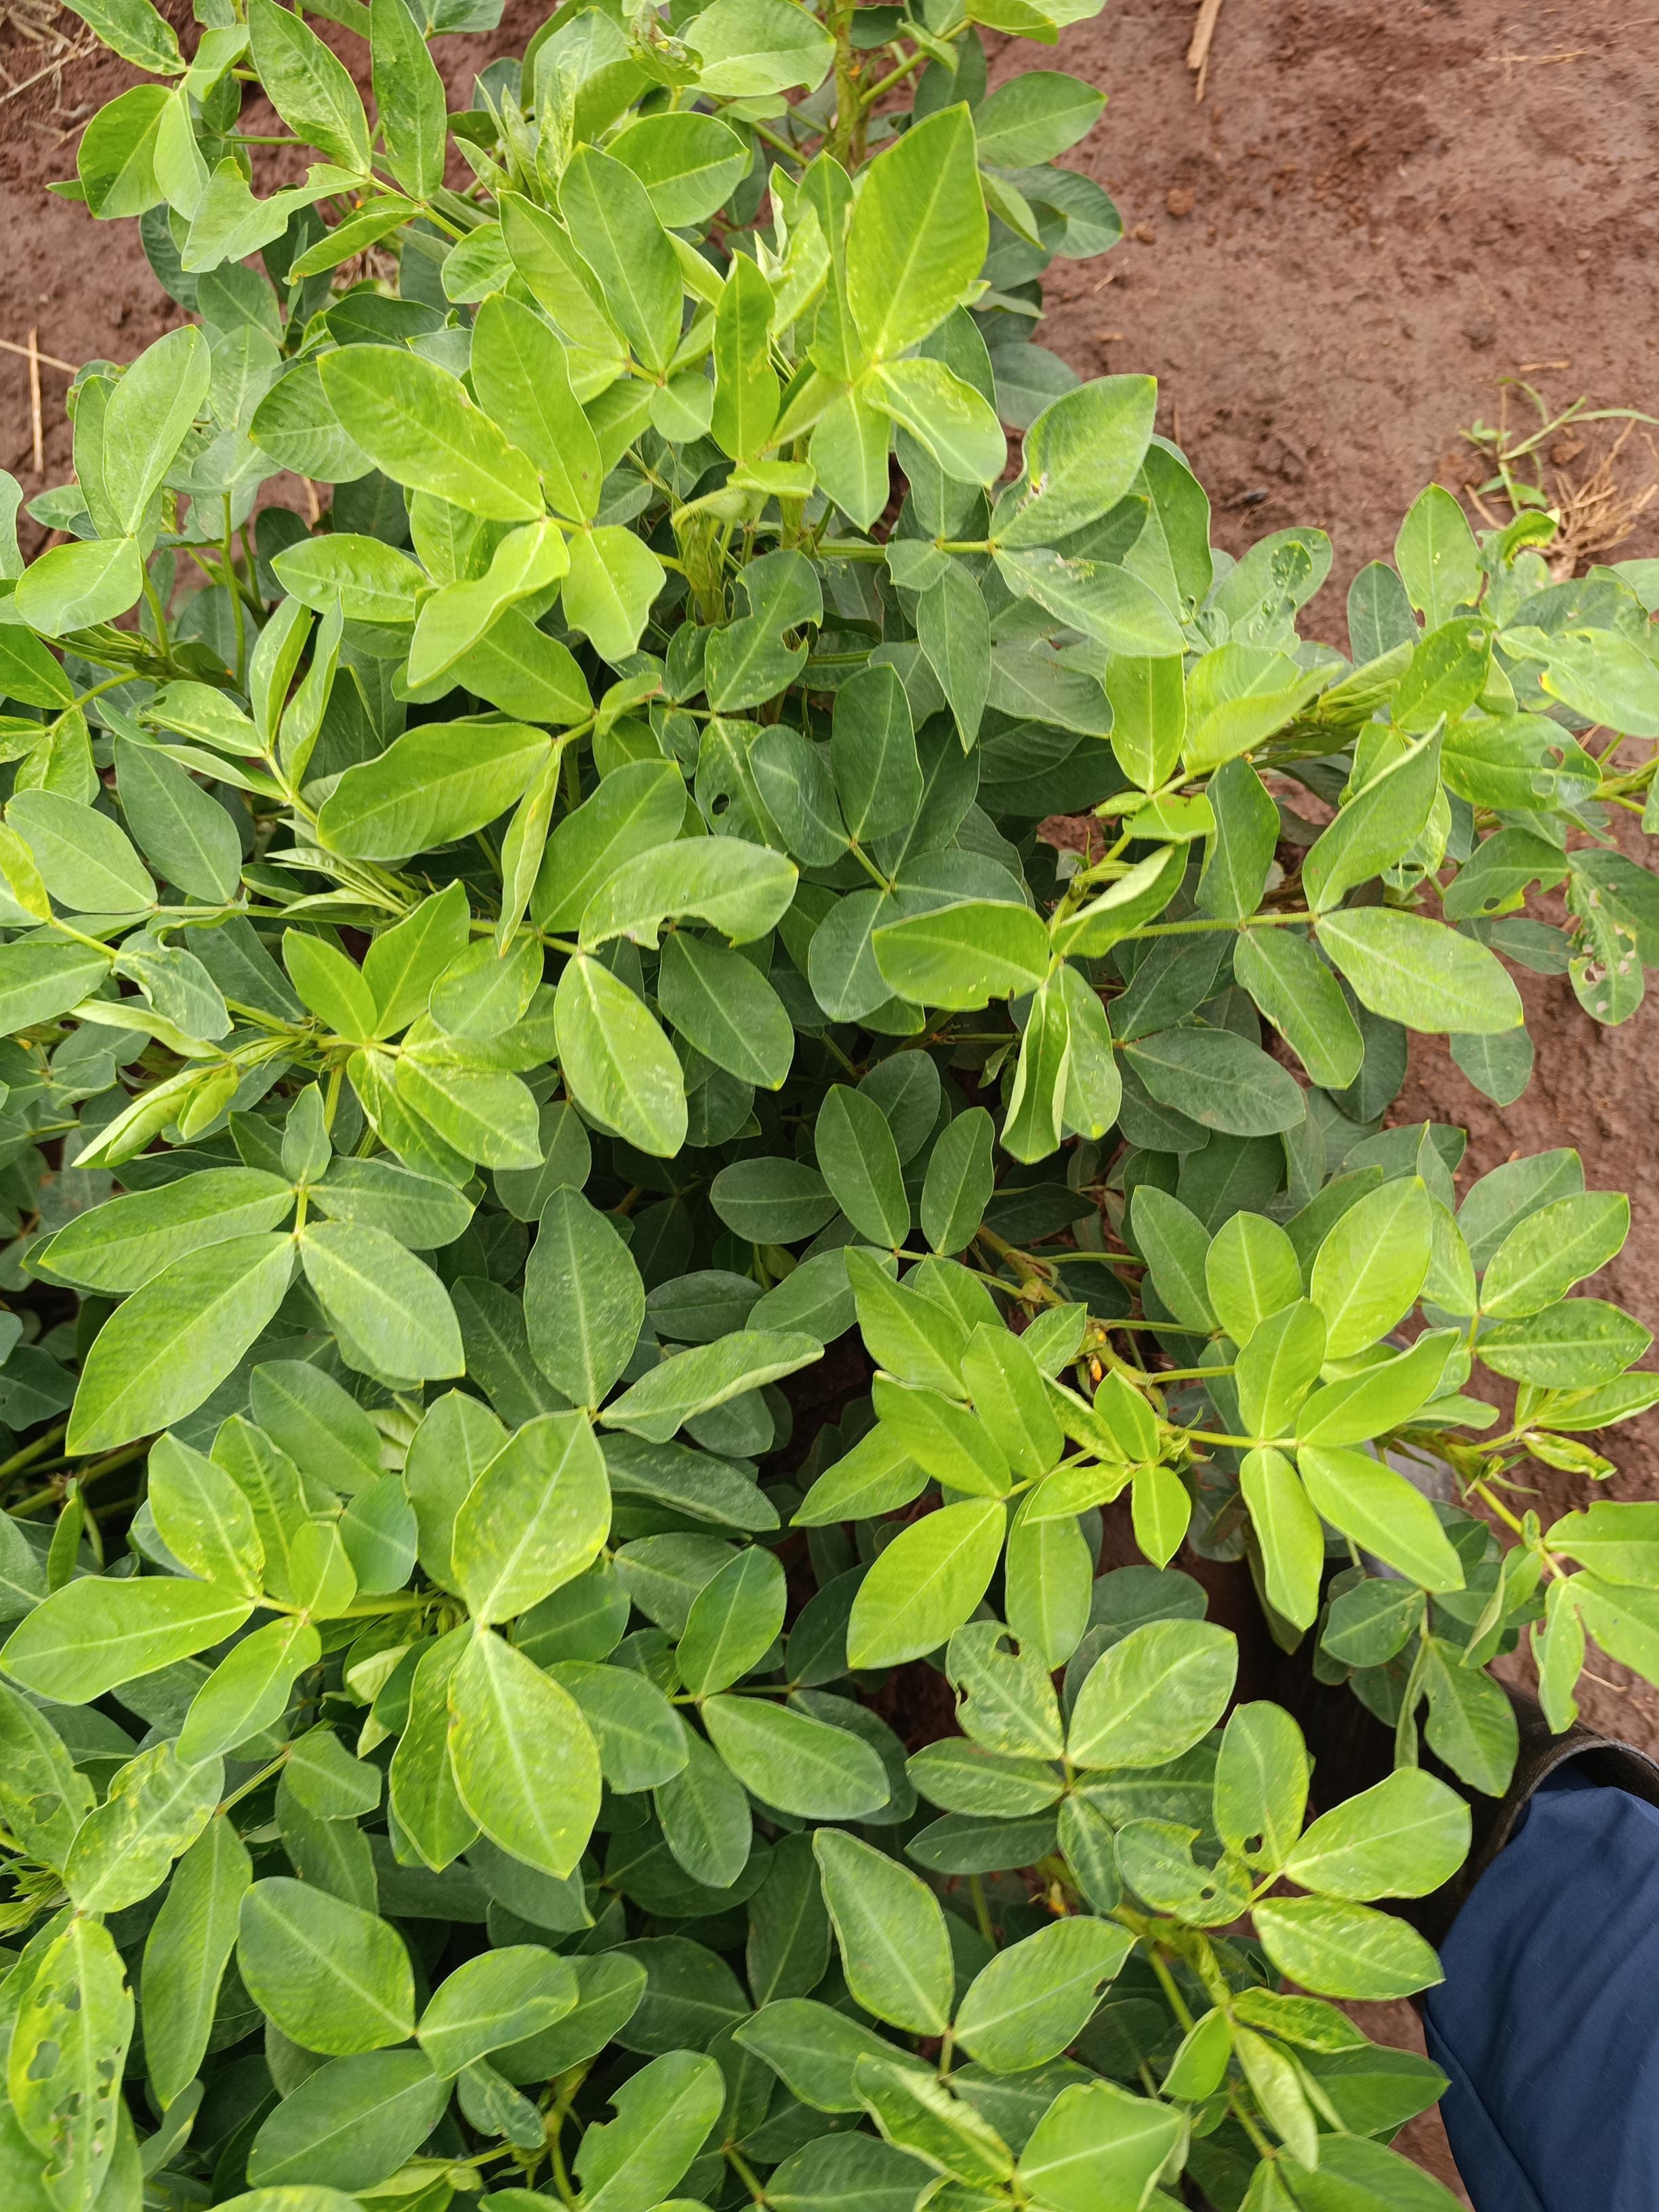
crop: groundnut
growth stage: flowering
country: Kenya
